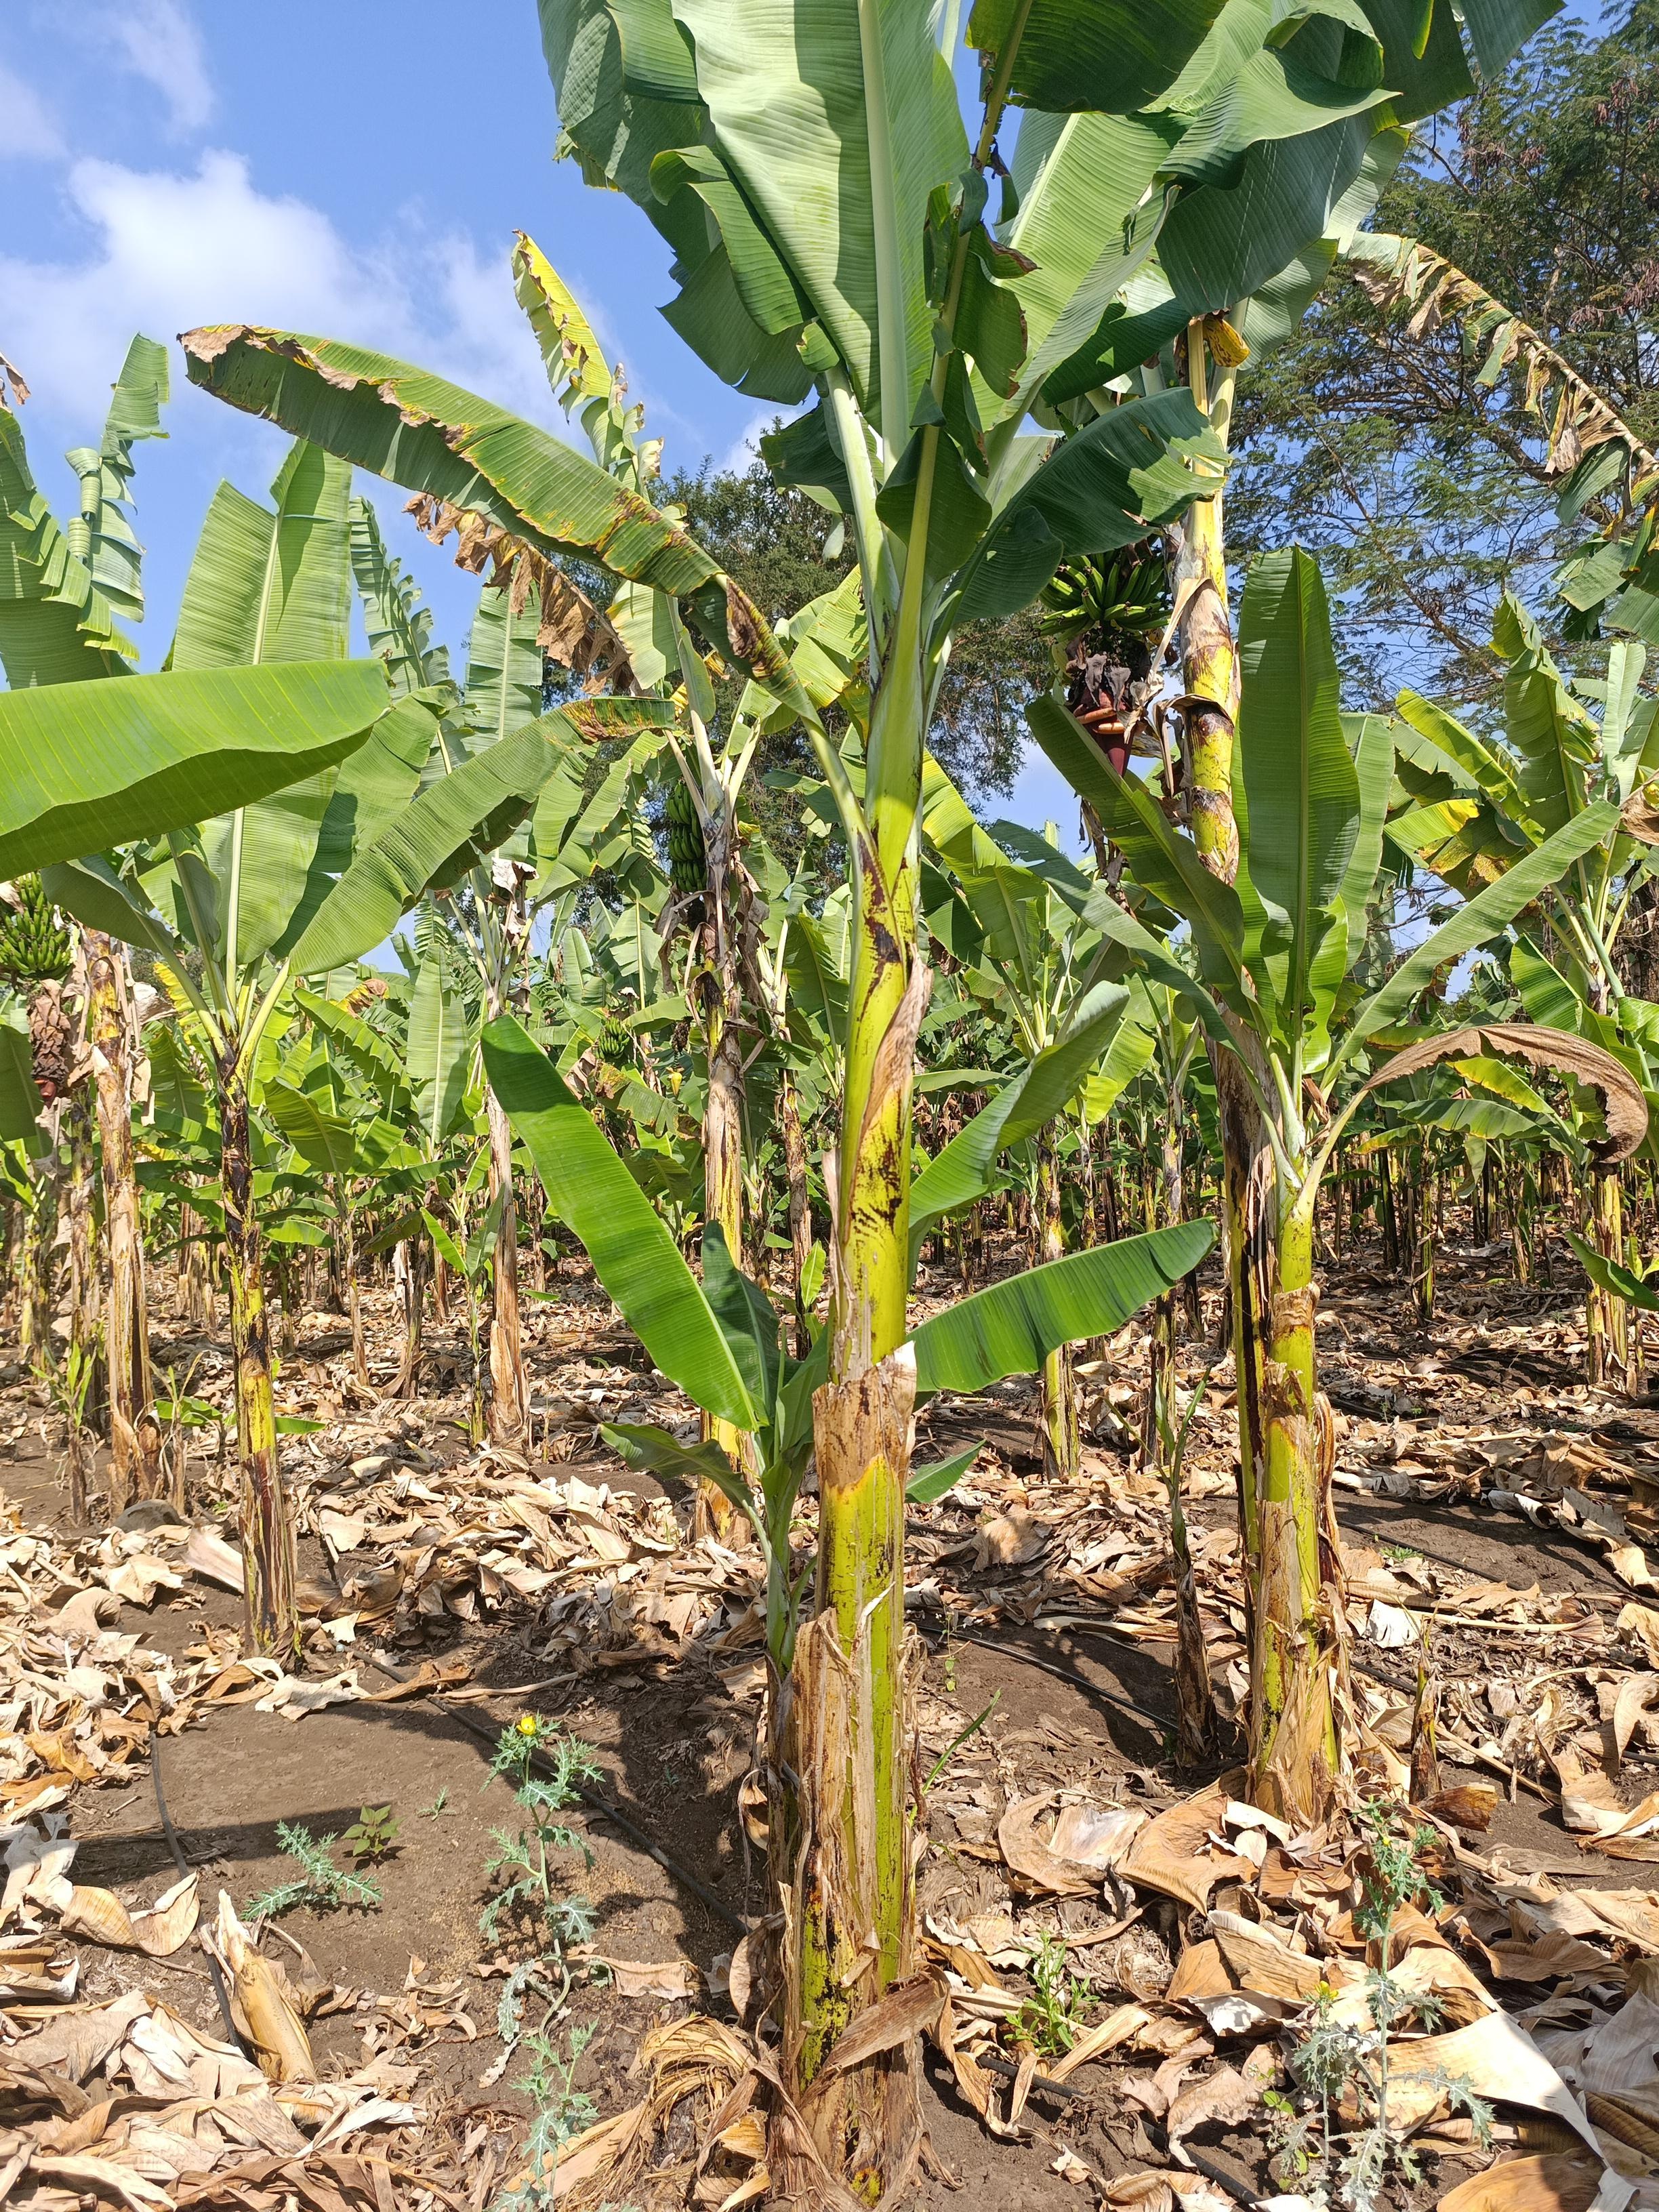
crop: banana
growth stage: vegetative
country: Tanzania
